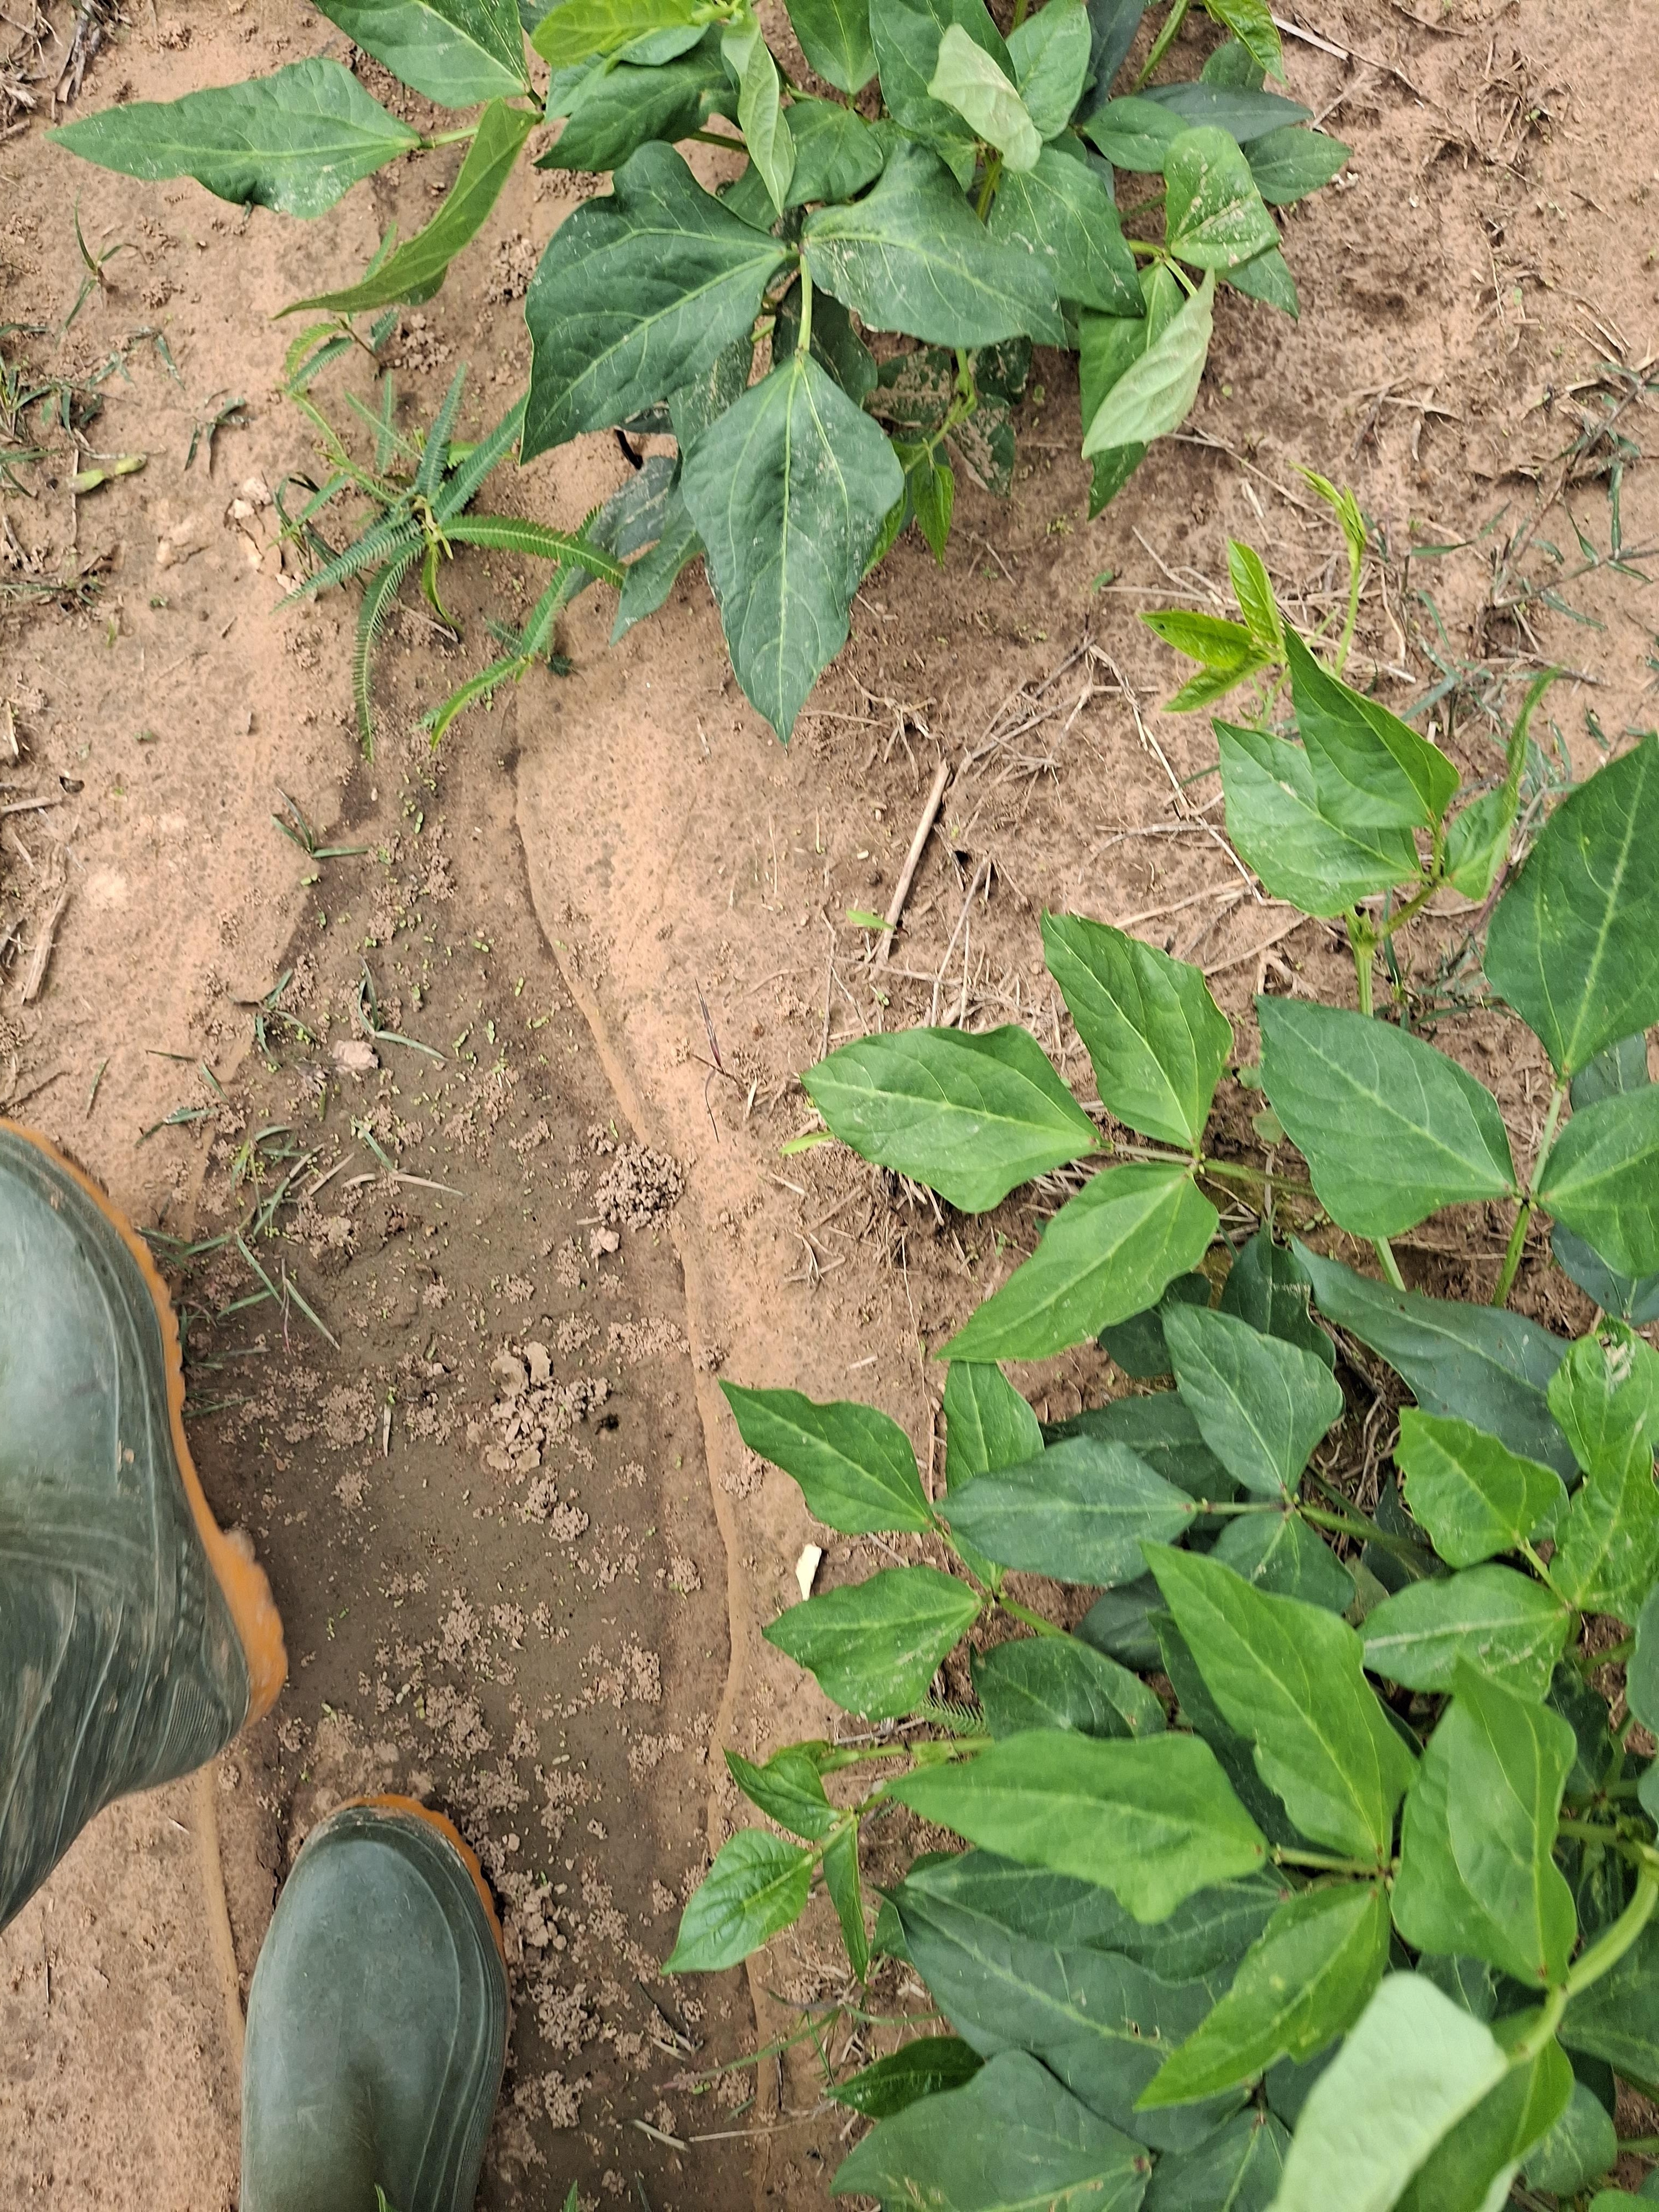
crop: cowpea
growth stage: vegetative
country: Nigeria
